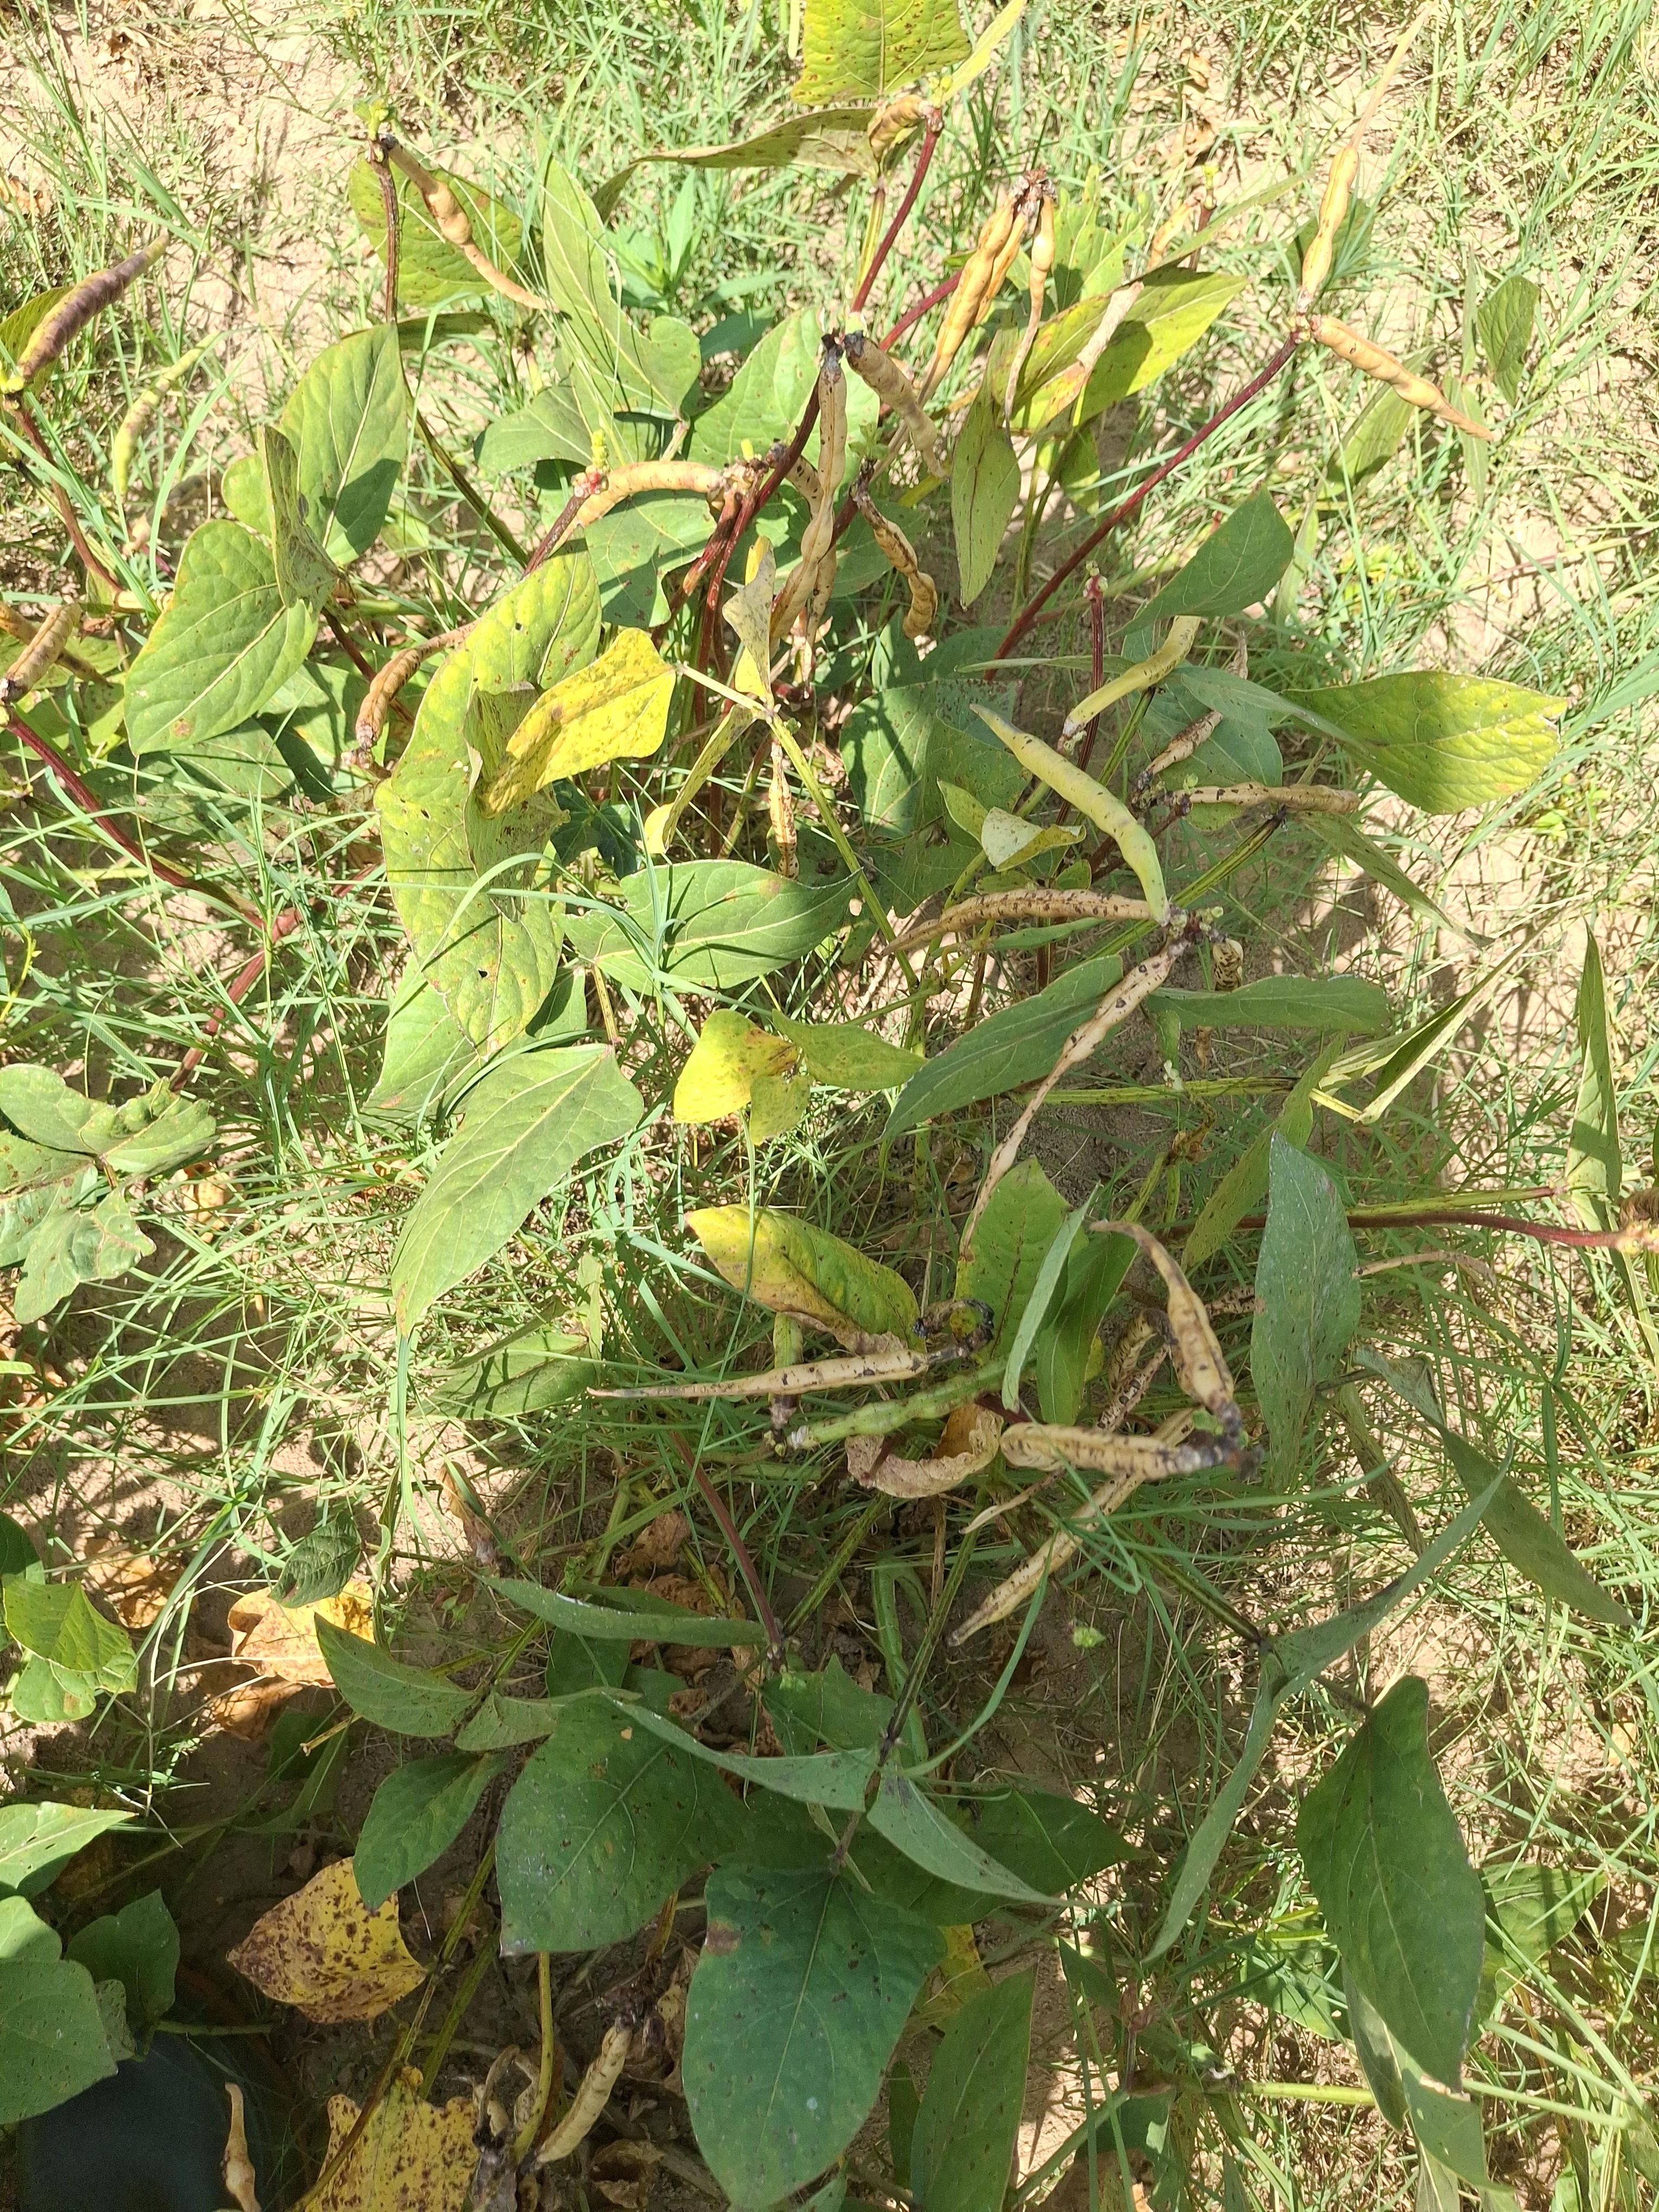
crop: cowpea
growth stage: maturity
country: Nigeria
